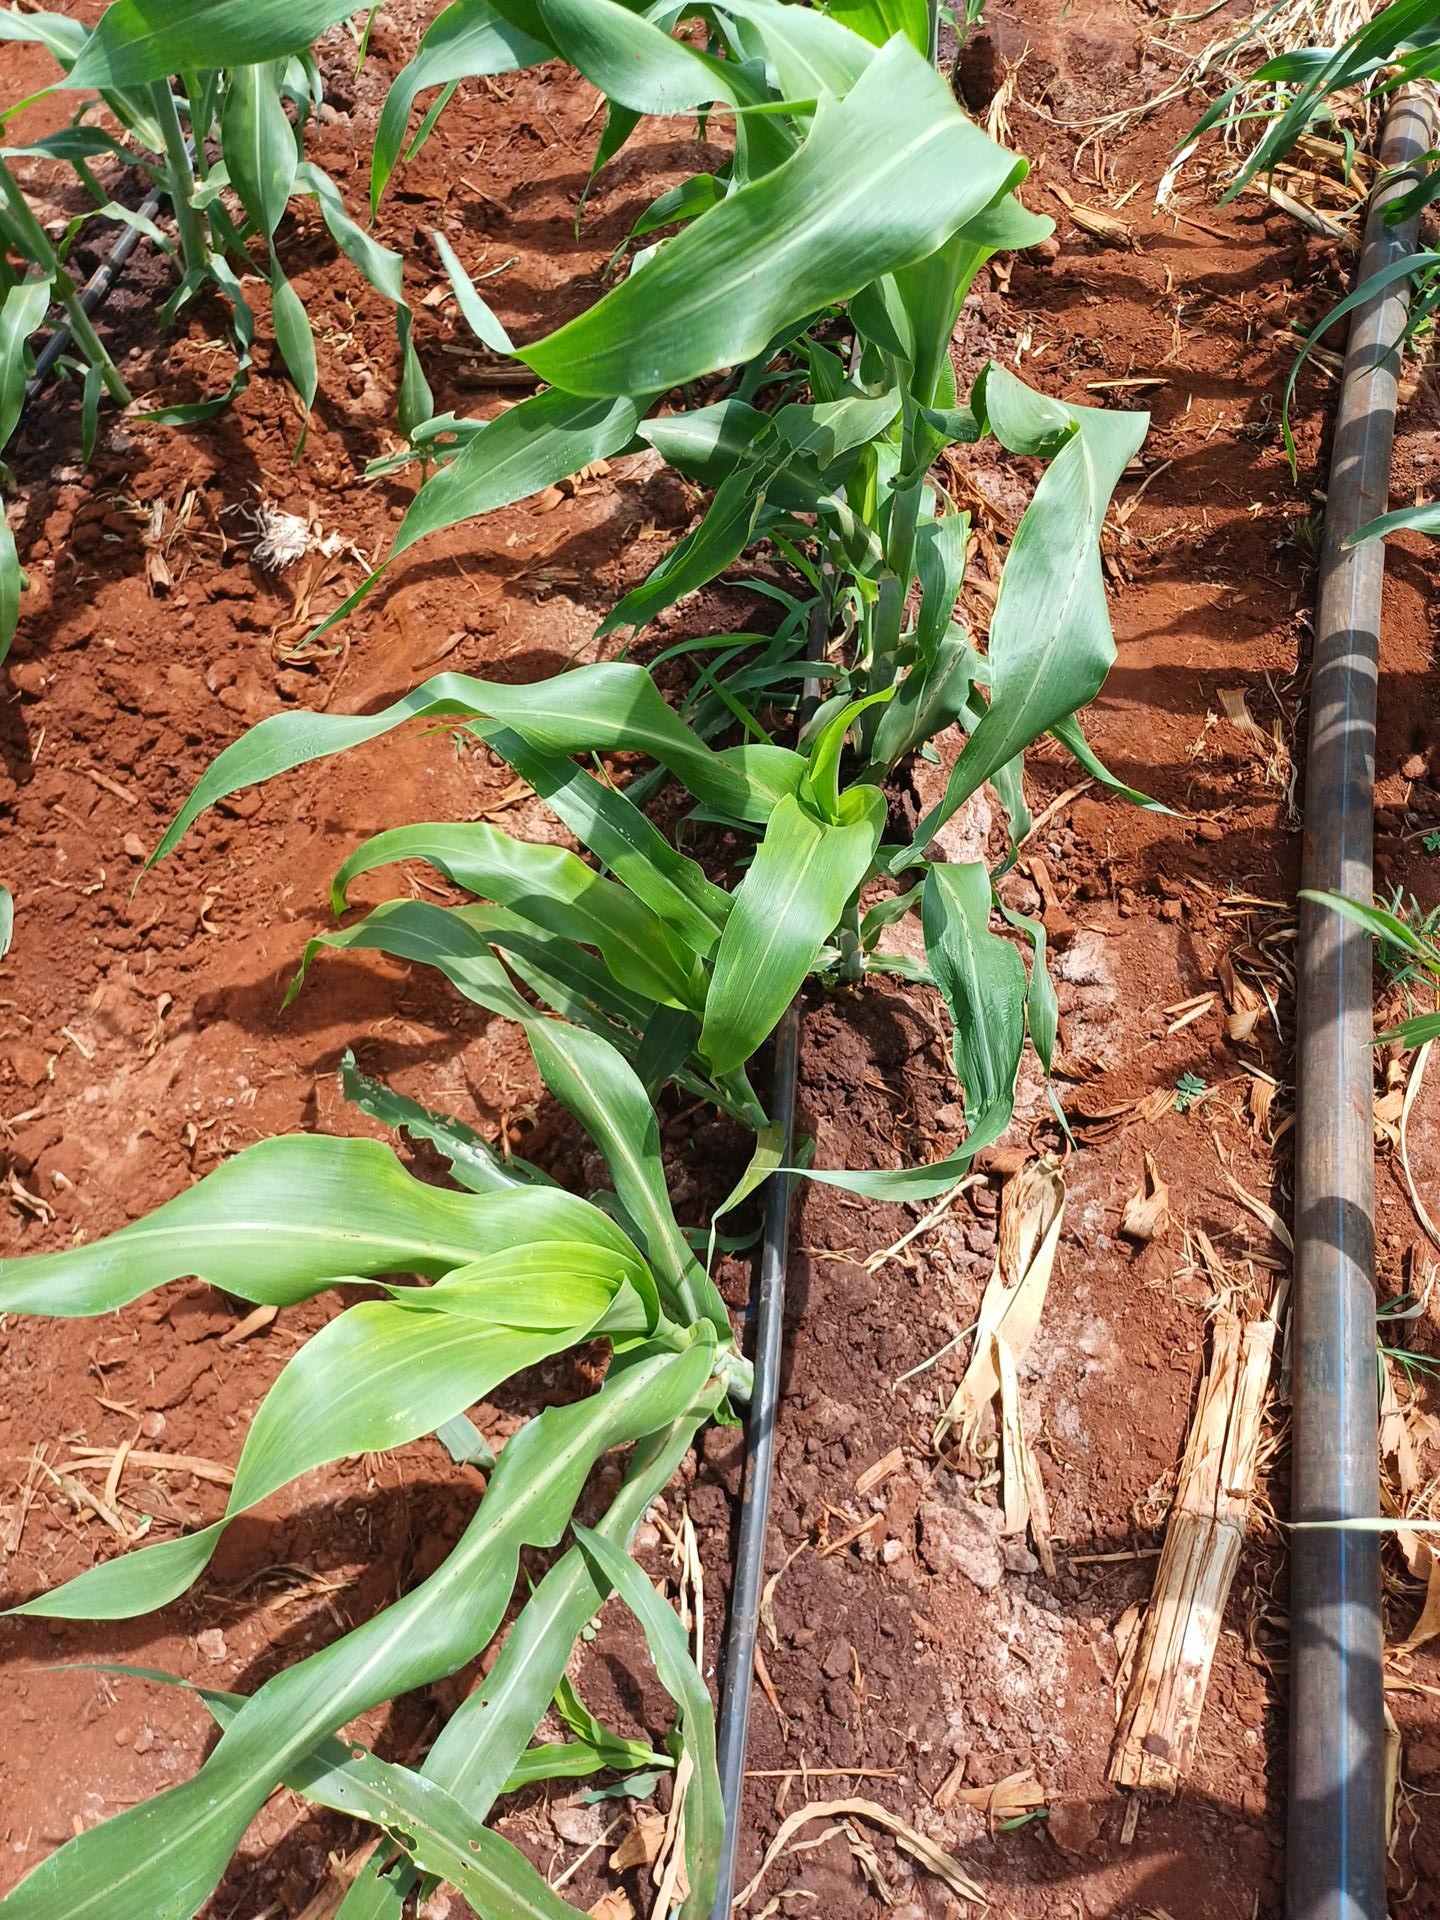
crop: sorghum
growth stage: vegetative
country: Kenya
